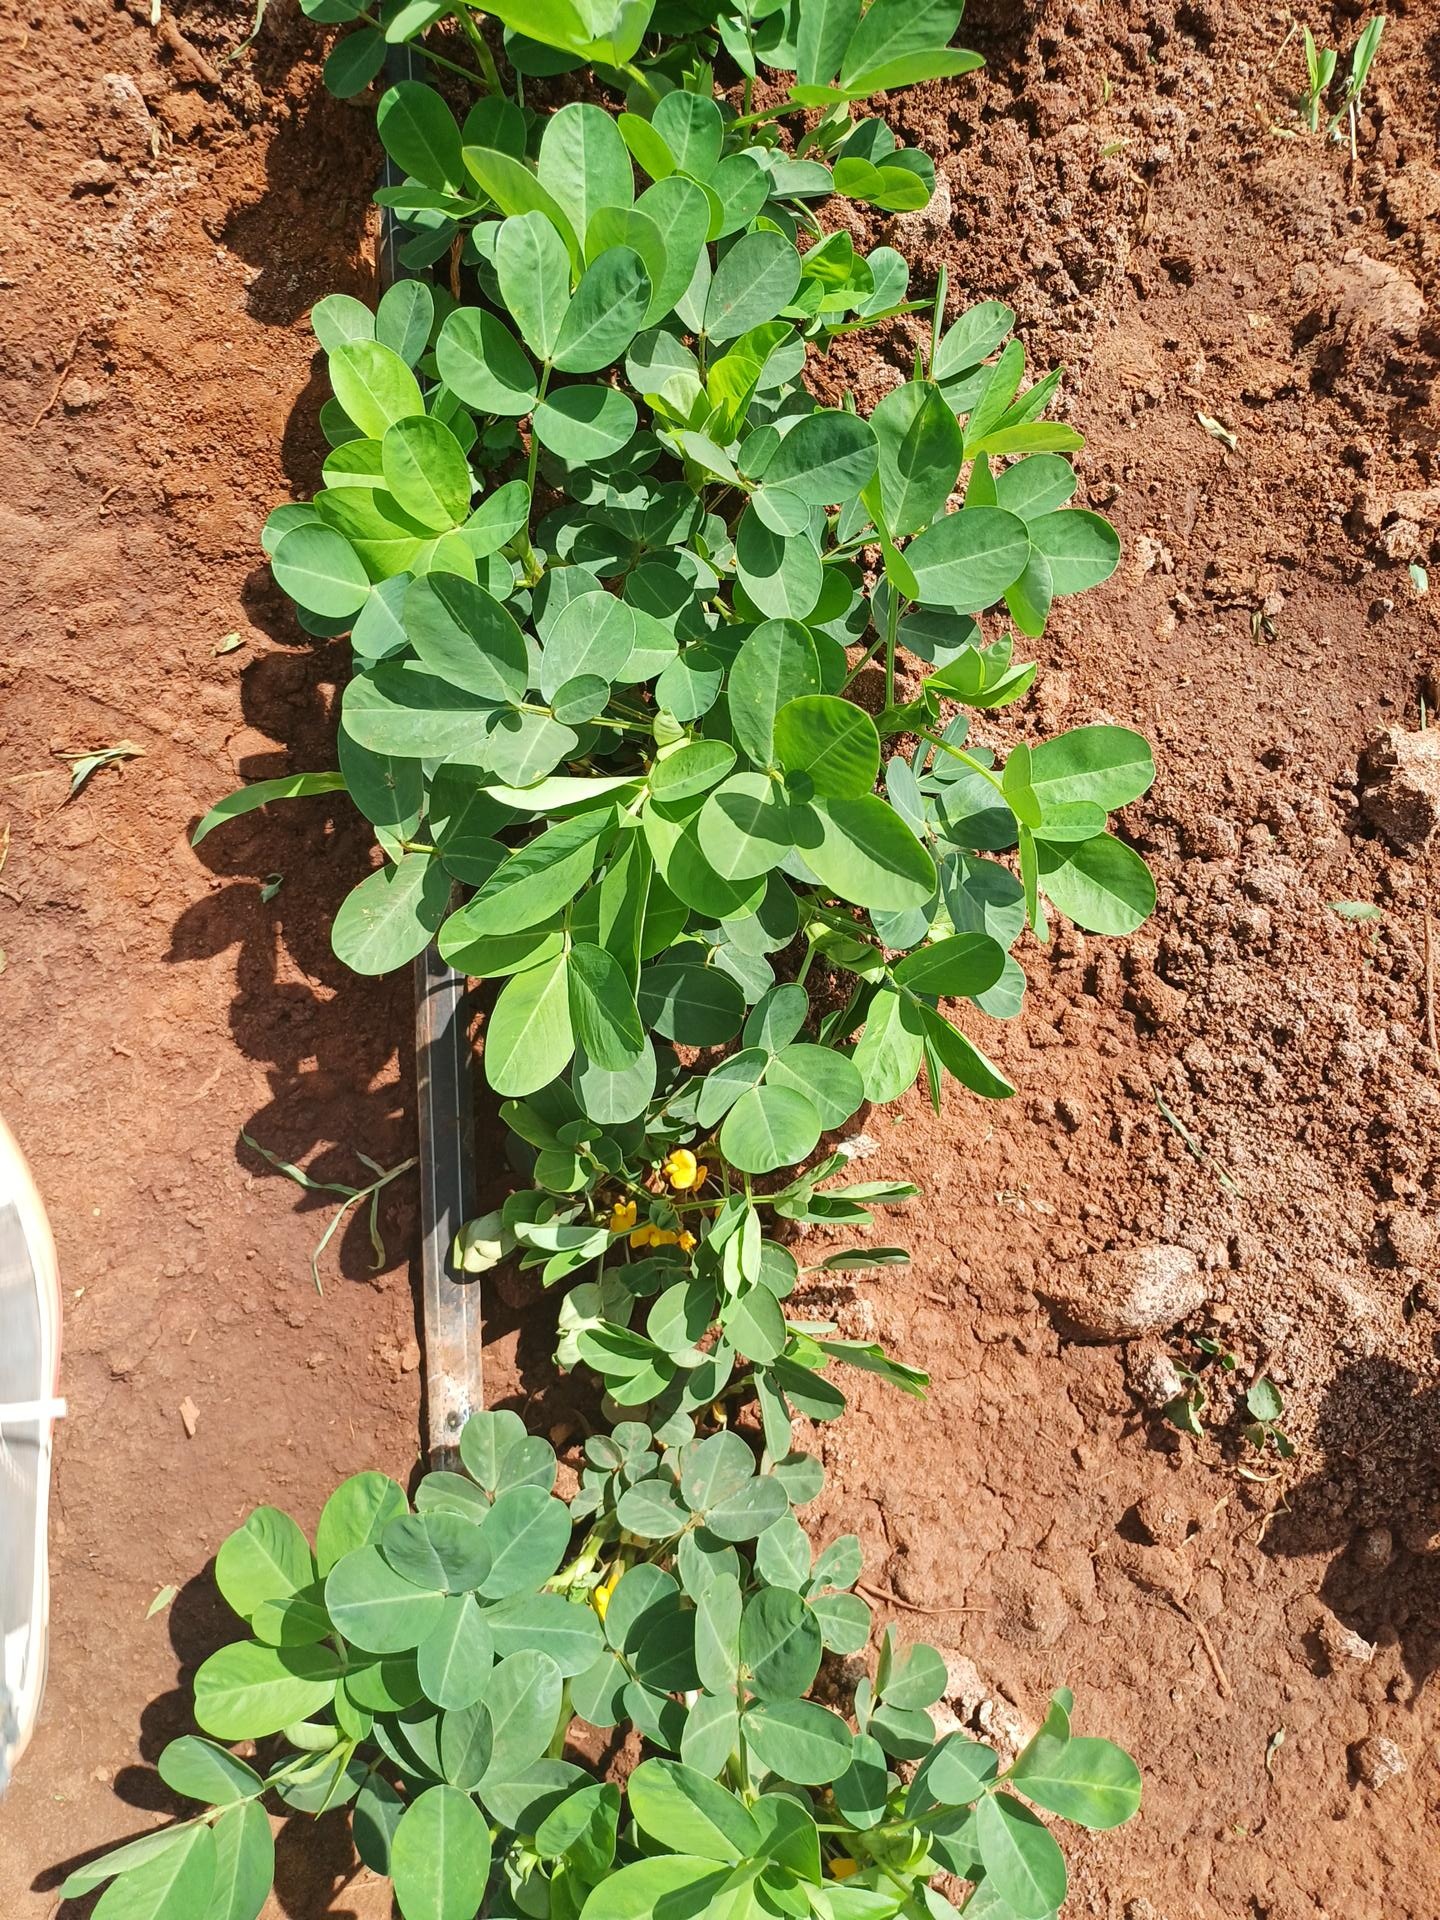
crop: groundnut
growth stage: flowering
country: Kenya
